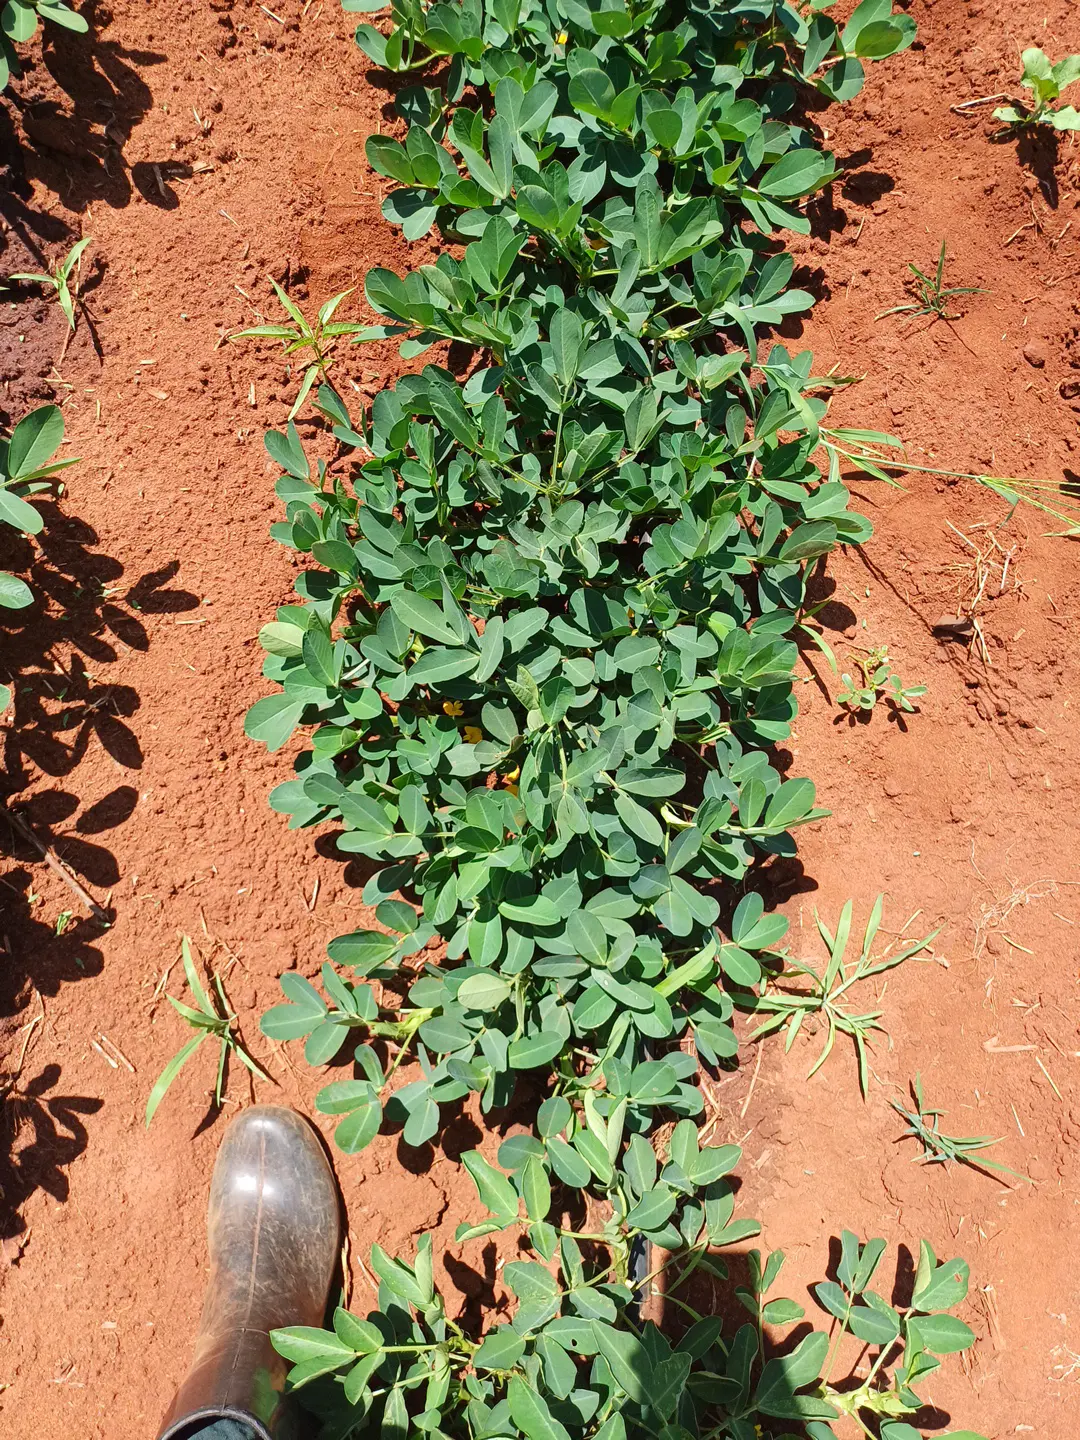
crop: groundnut
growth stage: flowering
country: Kenya
